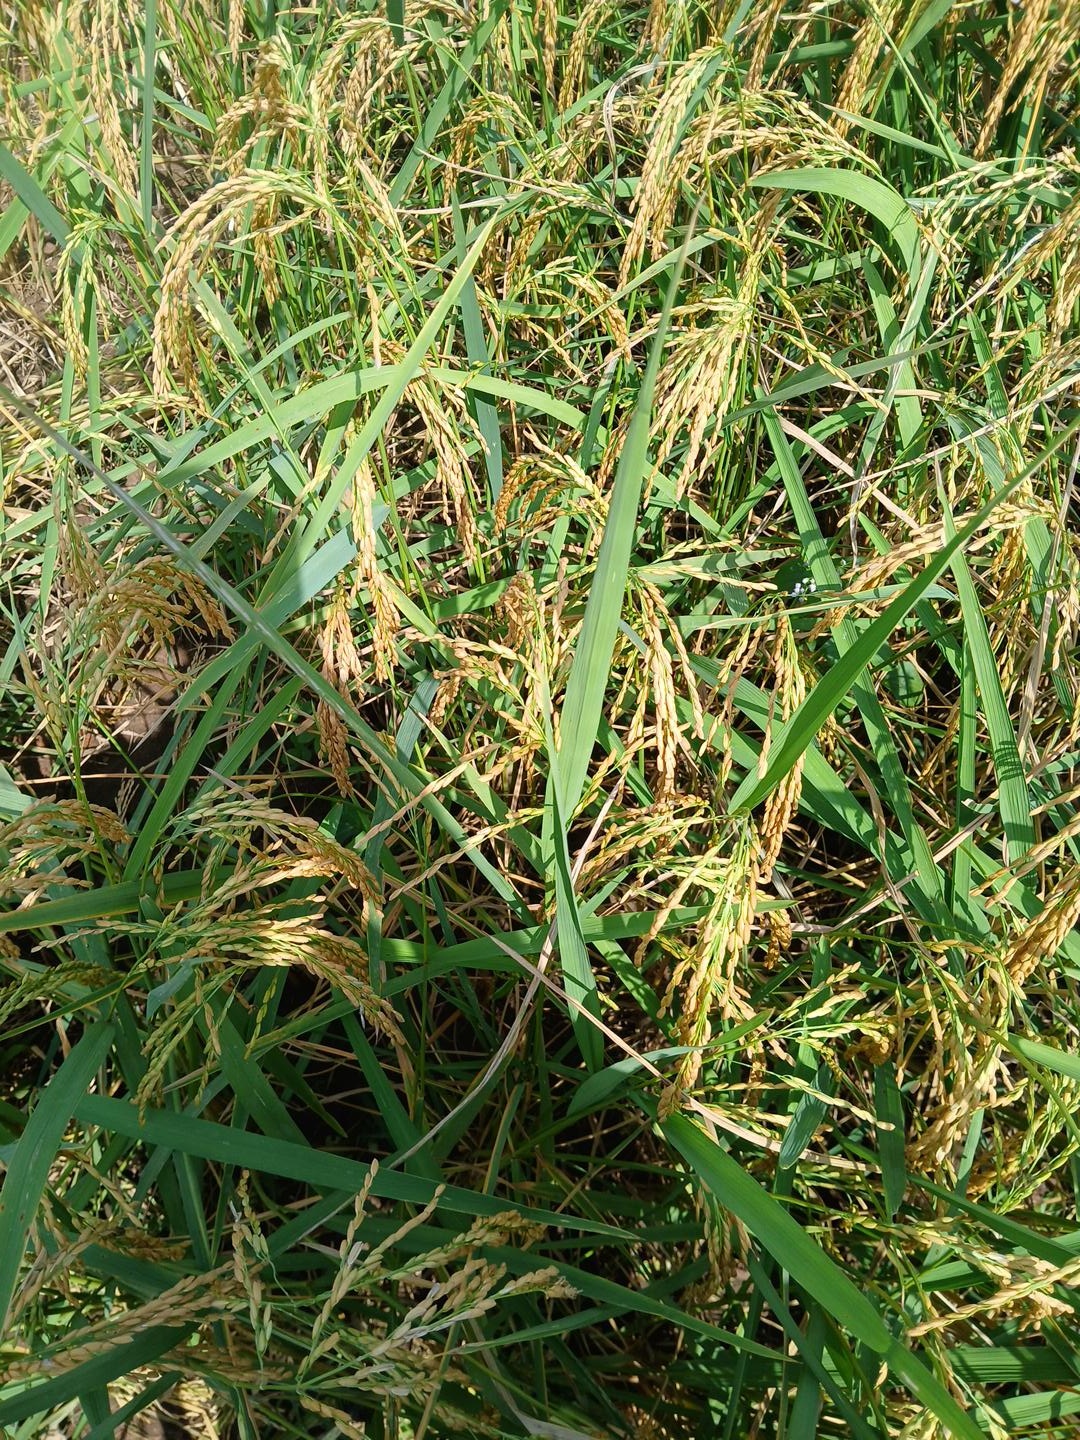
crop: rice
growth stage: ripening
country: Côte d'Ivoire
